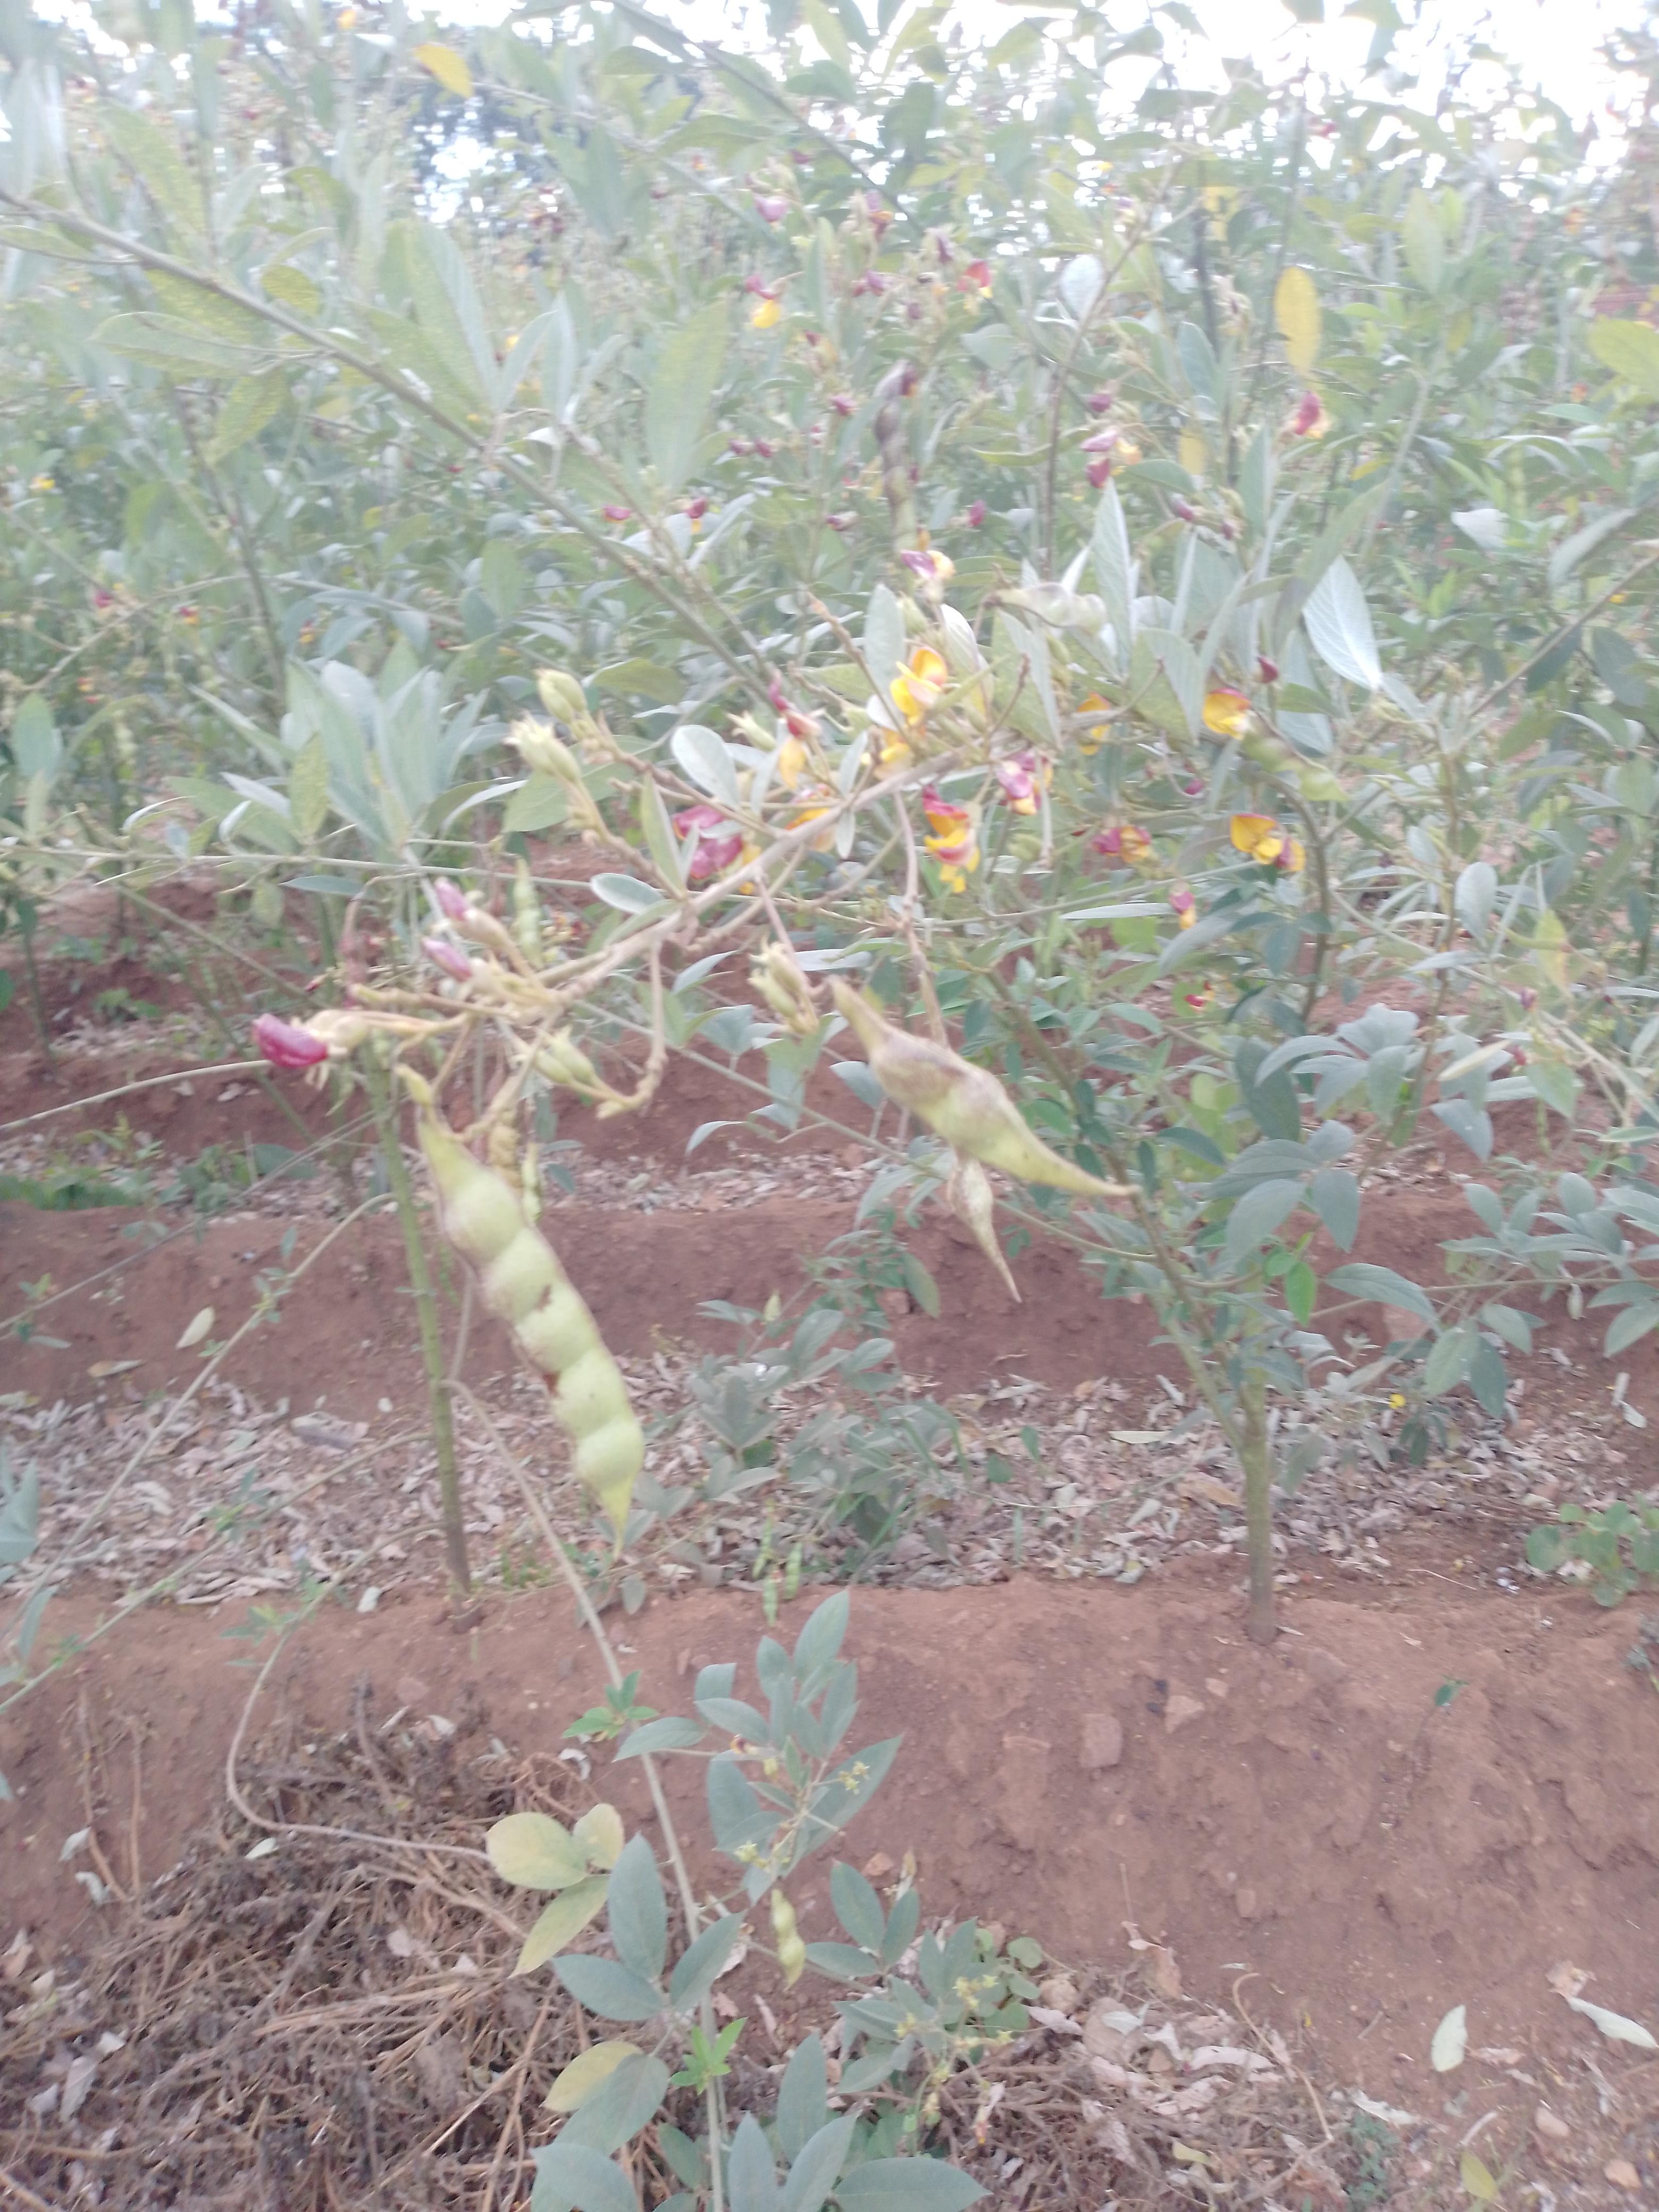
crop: pigeonpea
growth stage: harvest maturity
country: Malawi
